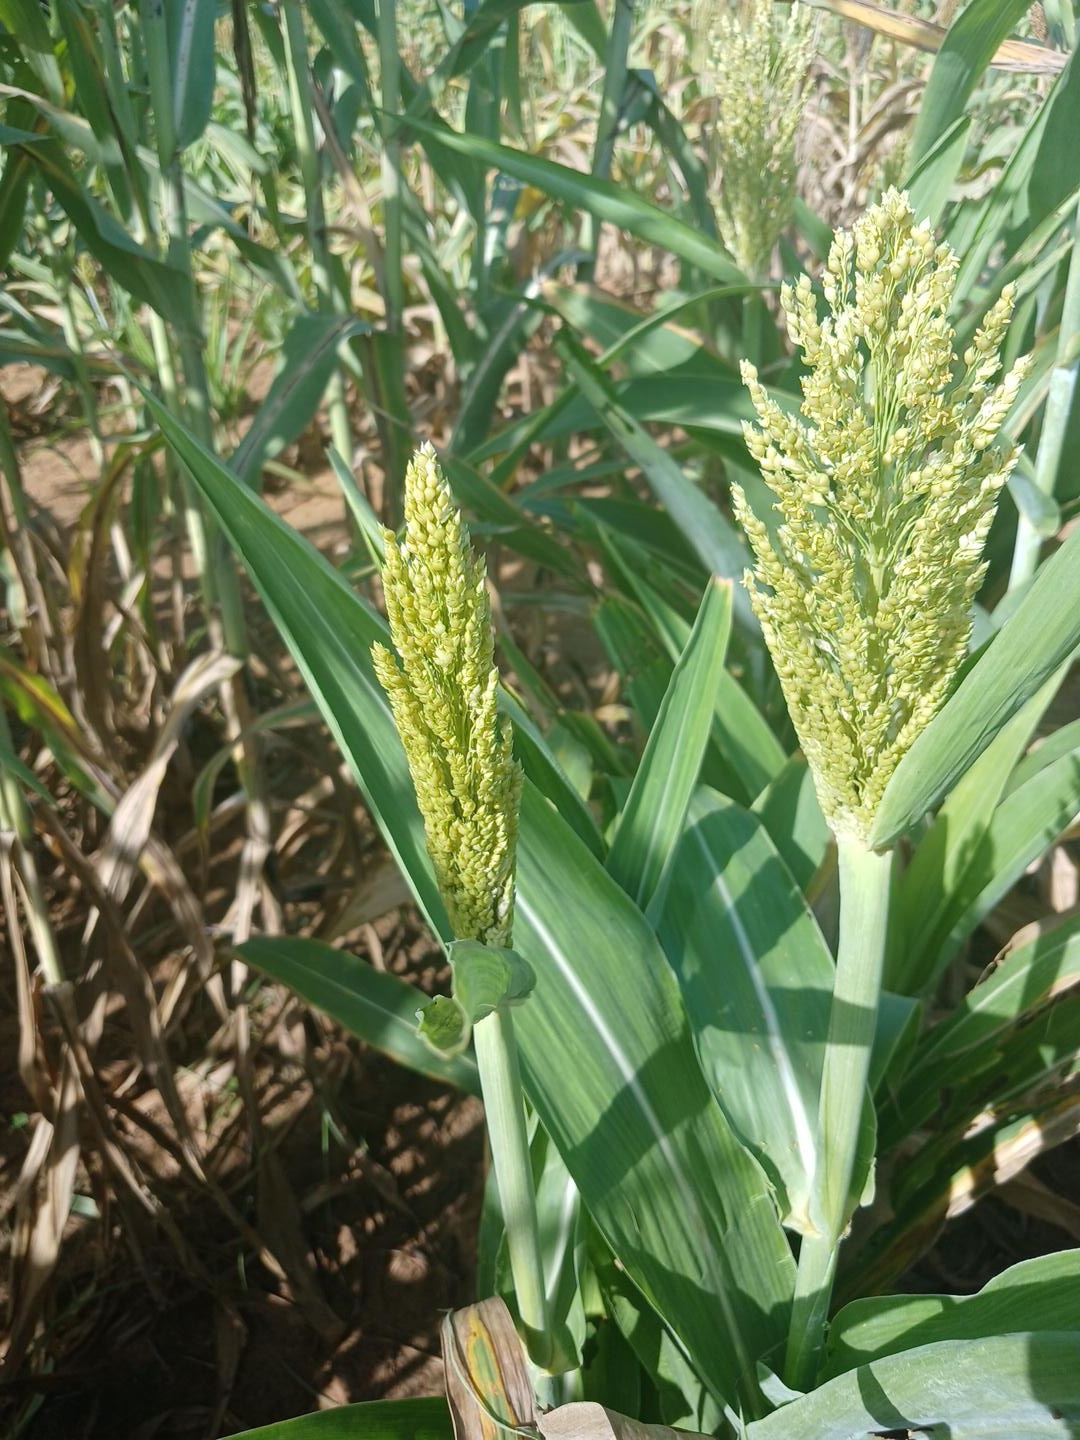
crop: sorghum
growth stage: flowering
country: Senegal
